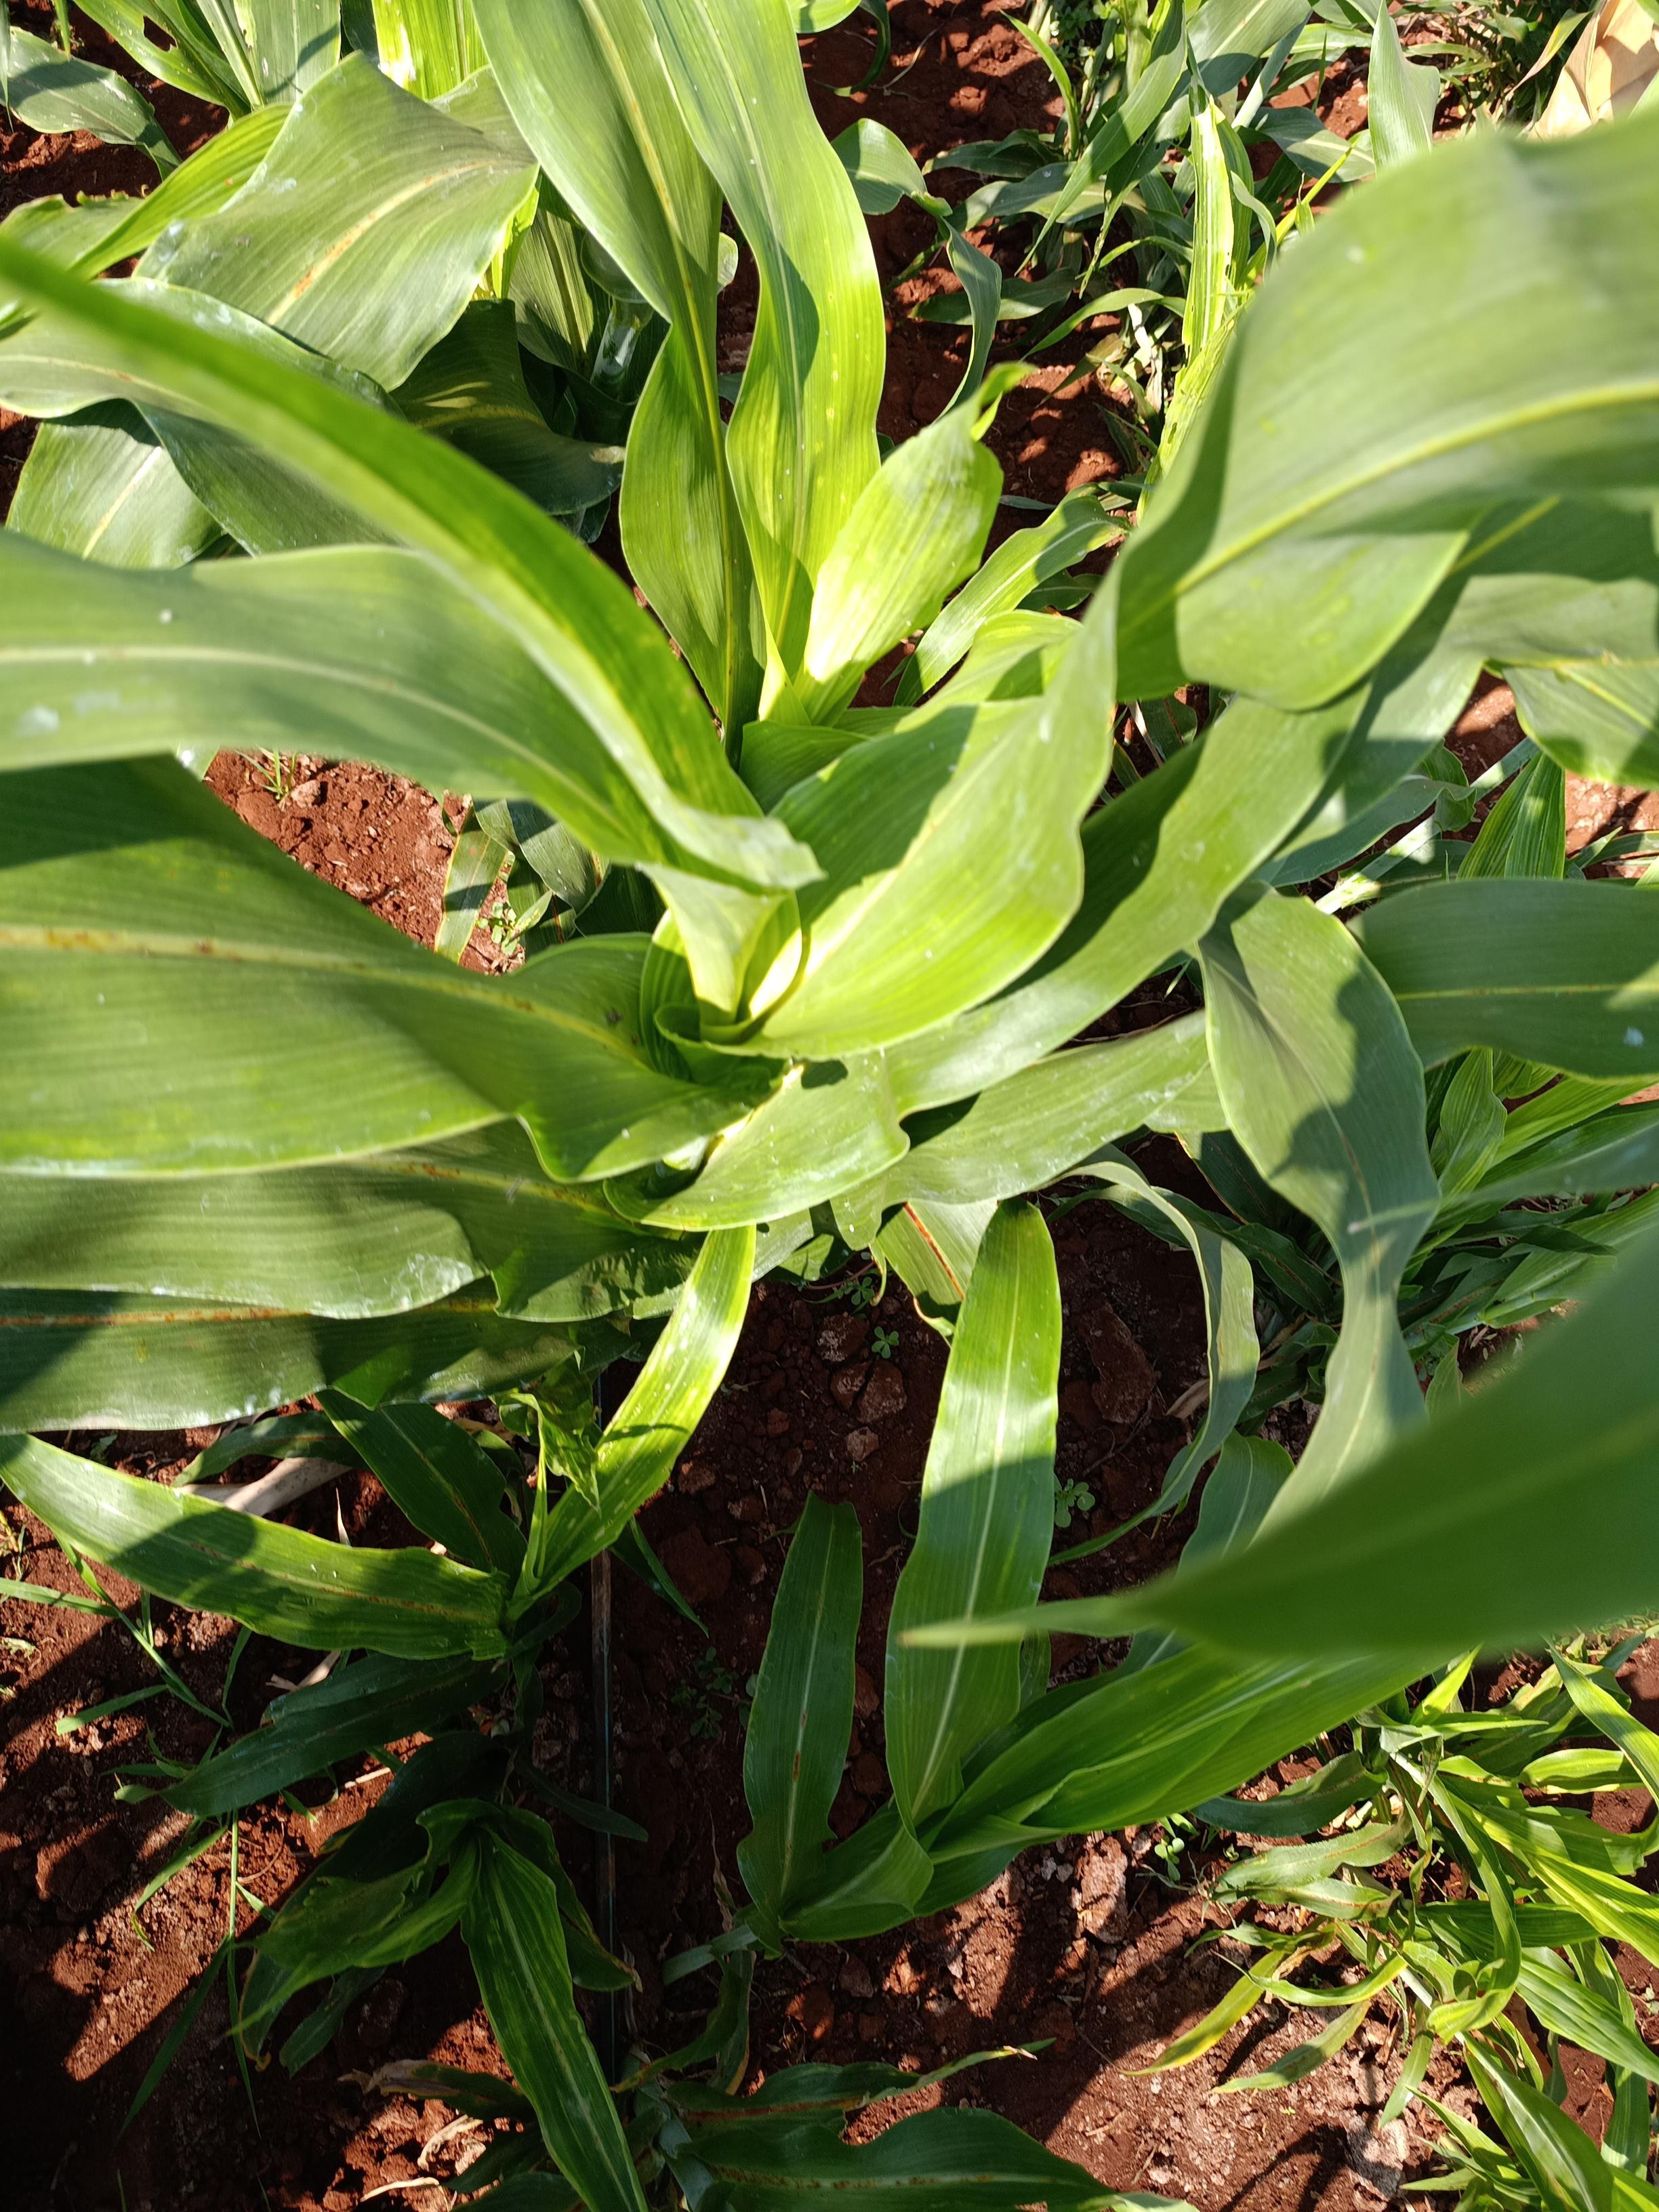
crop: sorghum
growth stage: heading tuber
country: Kenya
